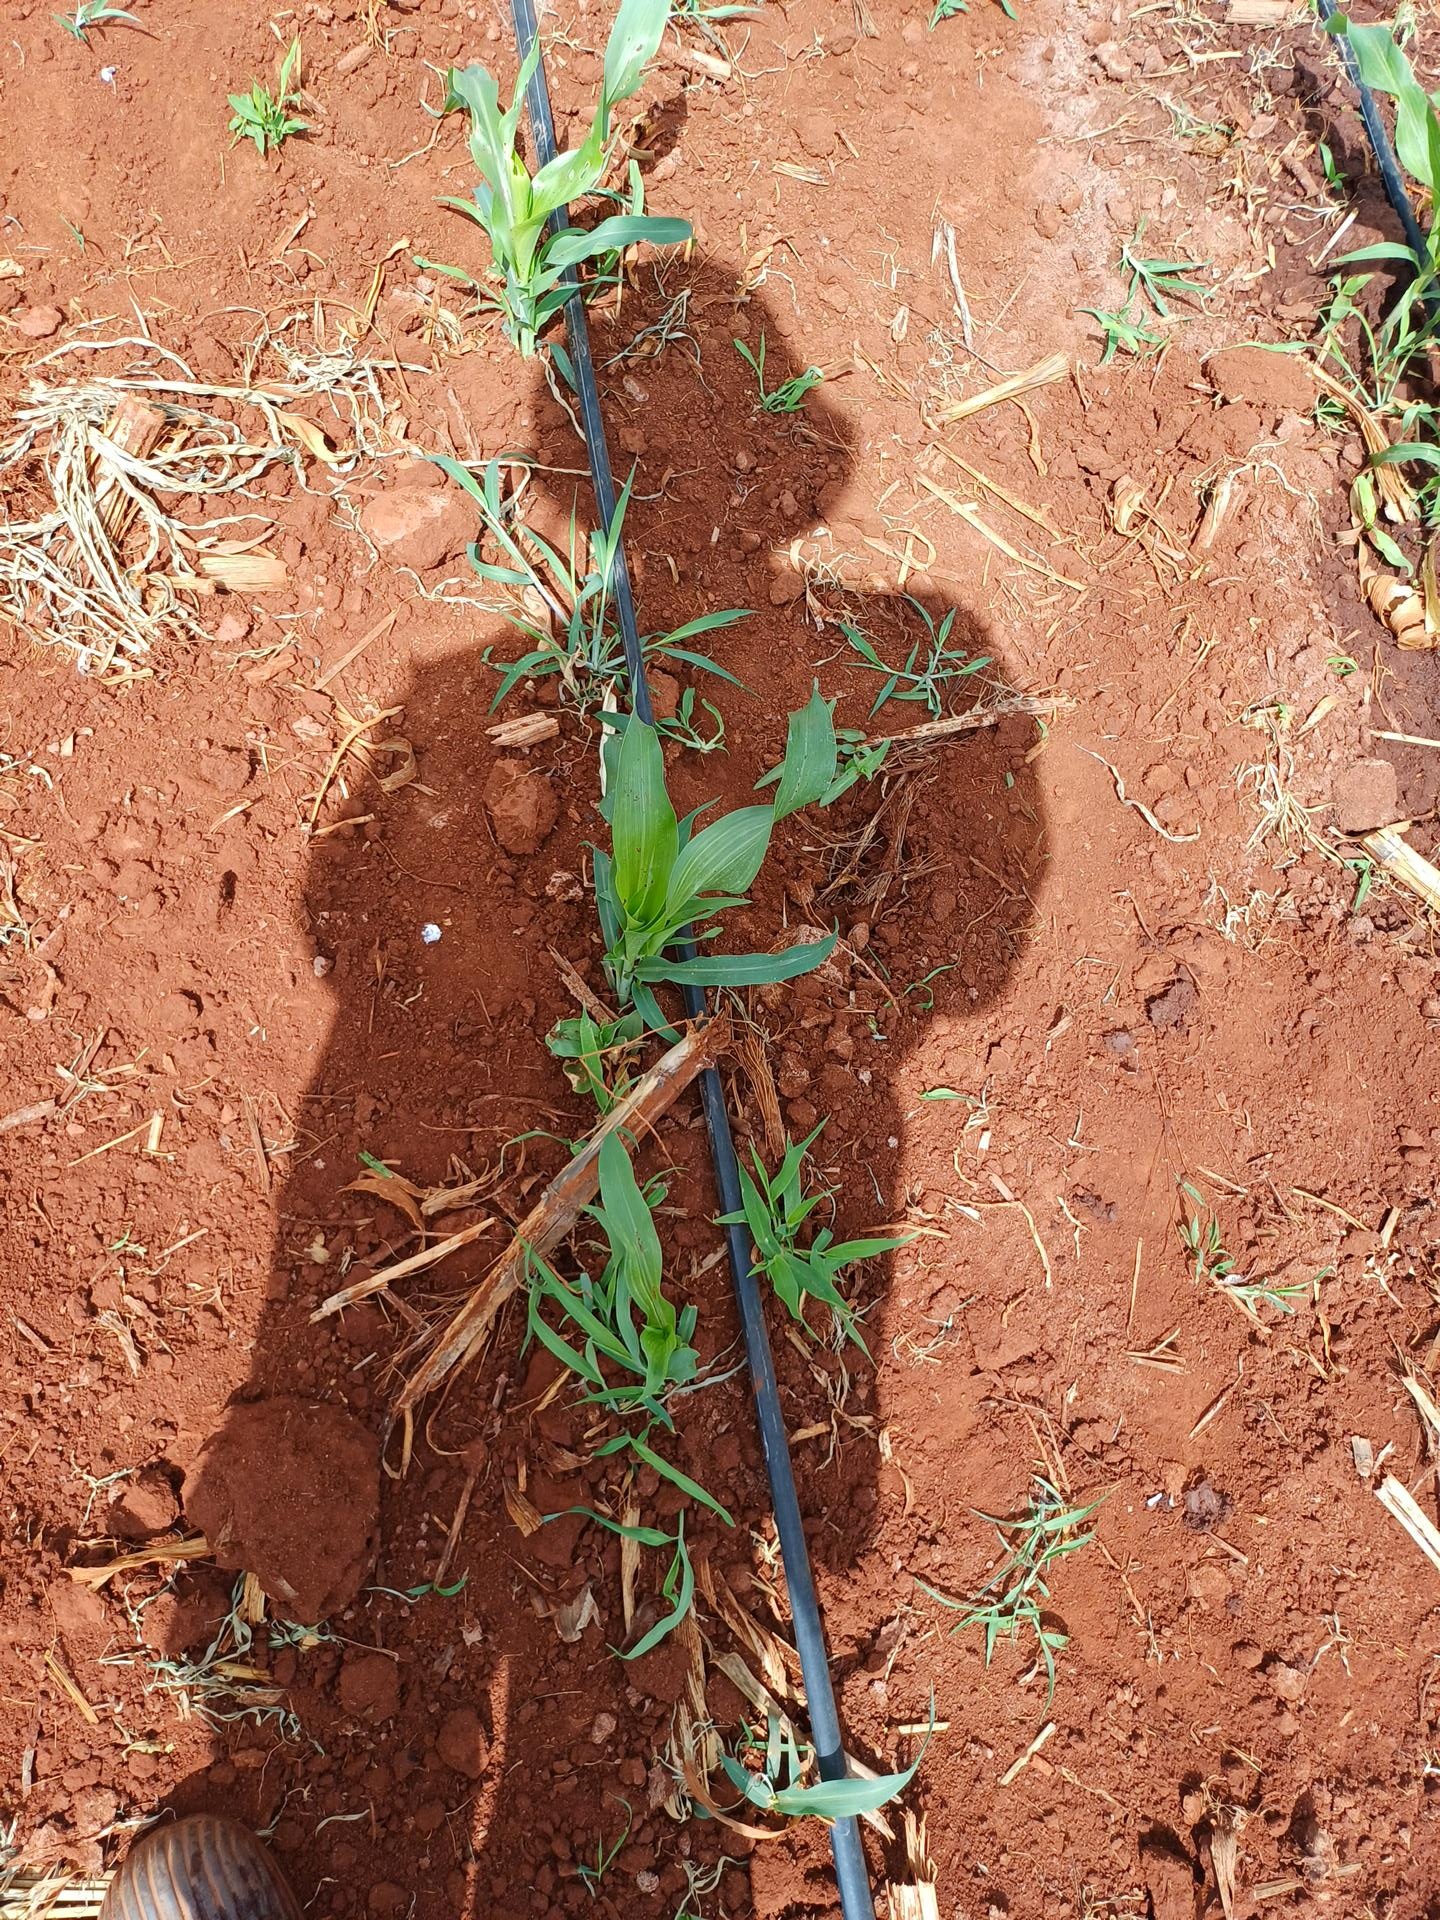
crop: sorghum
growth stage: vegetative
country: Kenya
